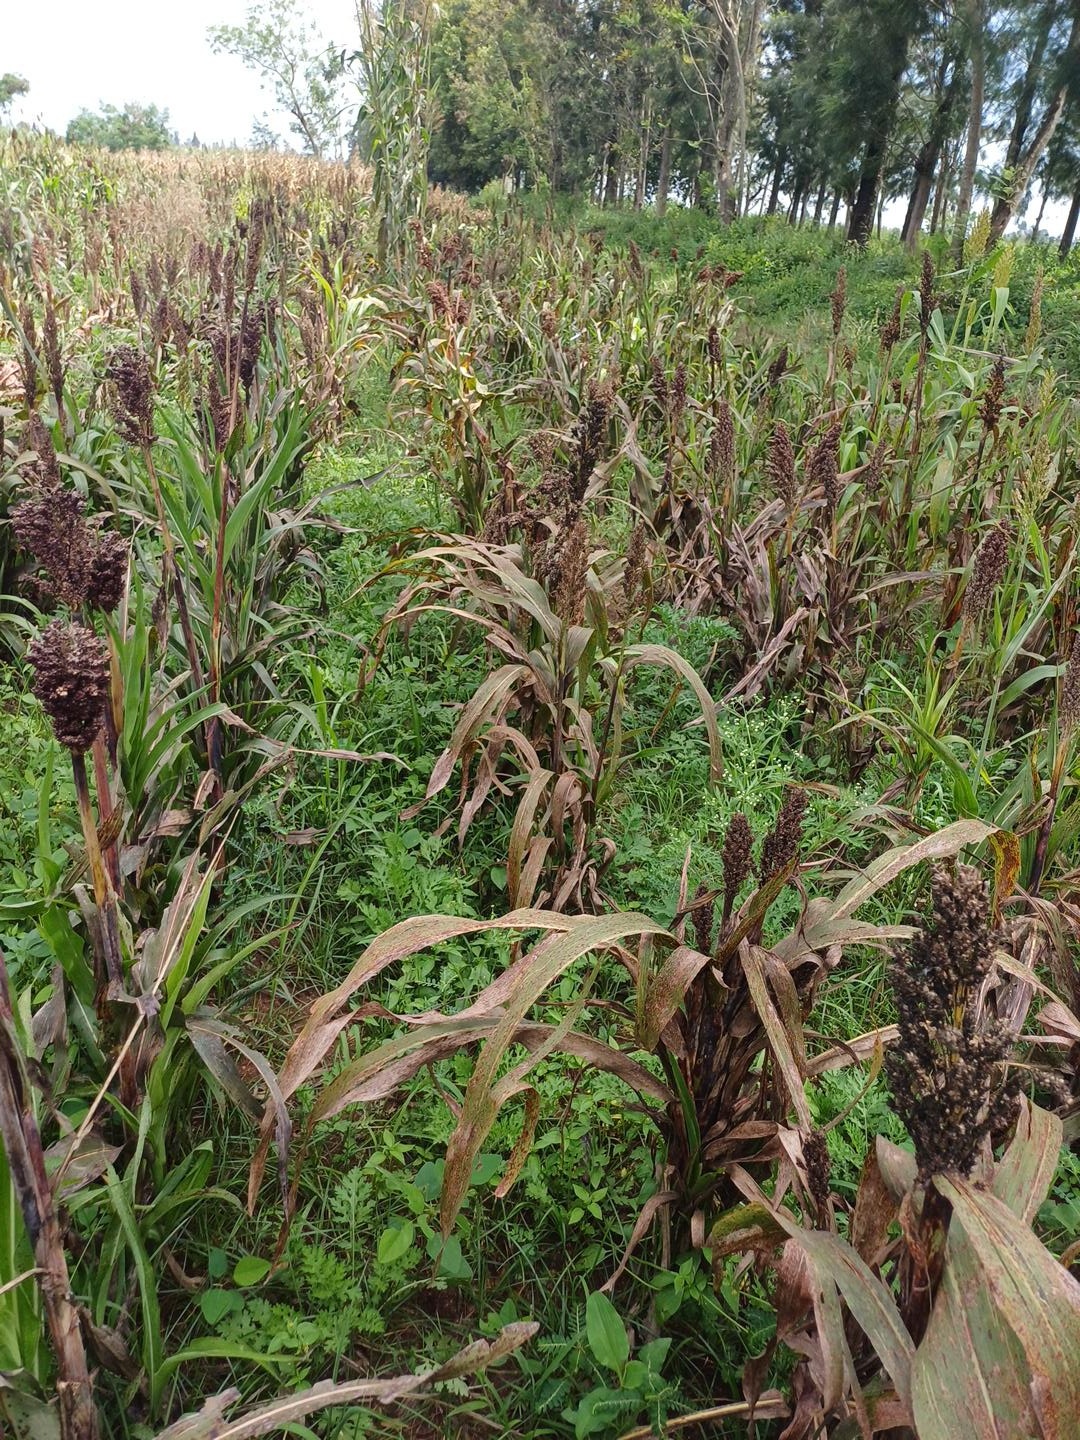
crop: sorghum
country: Kenya
